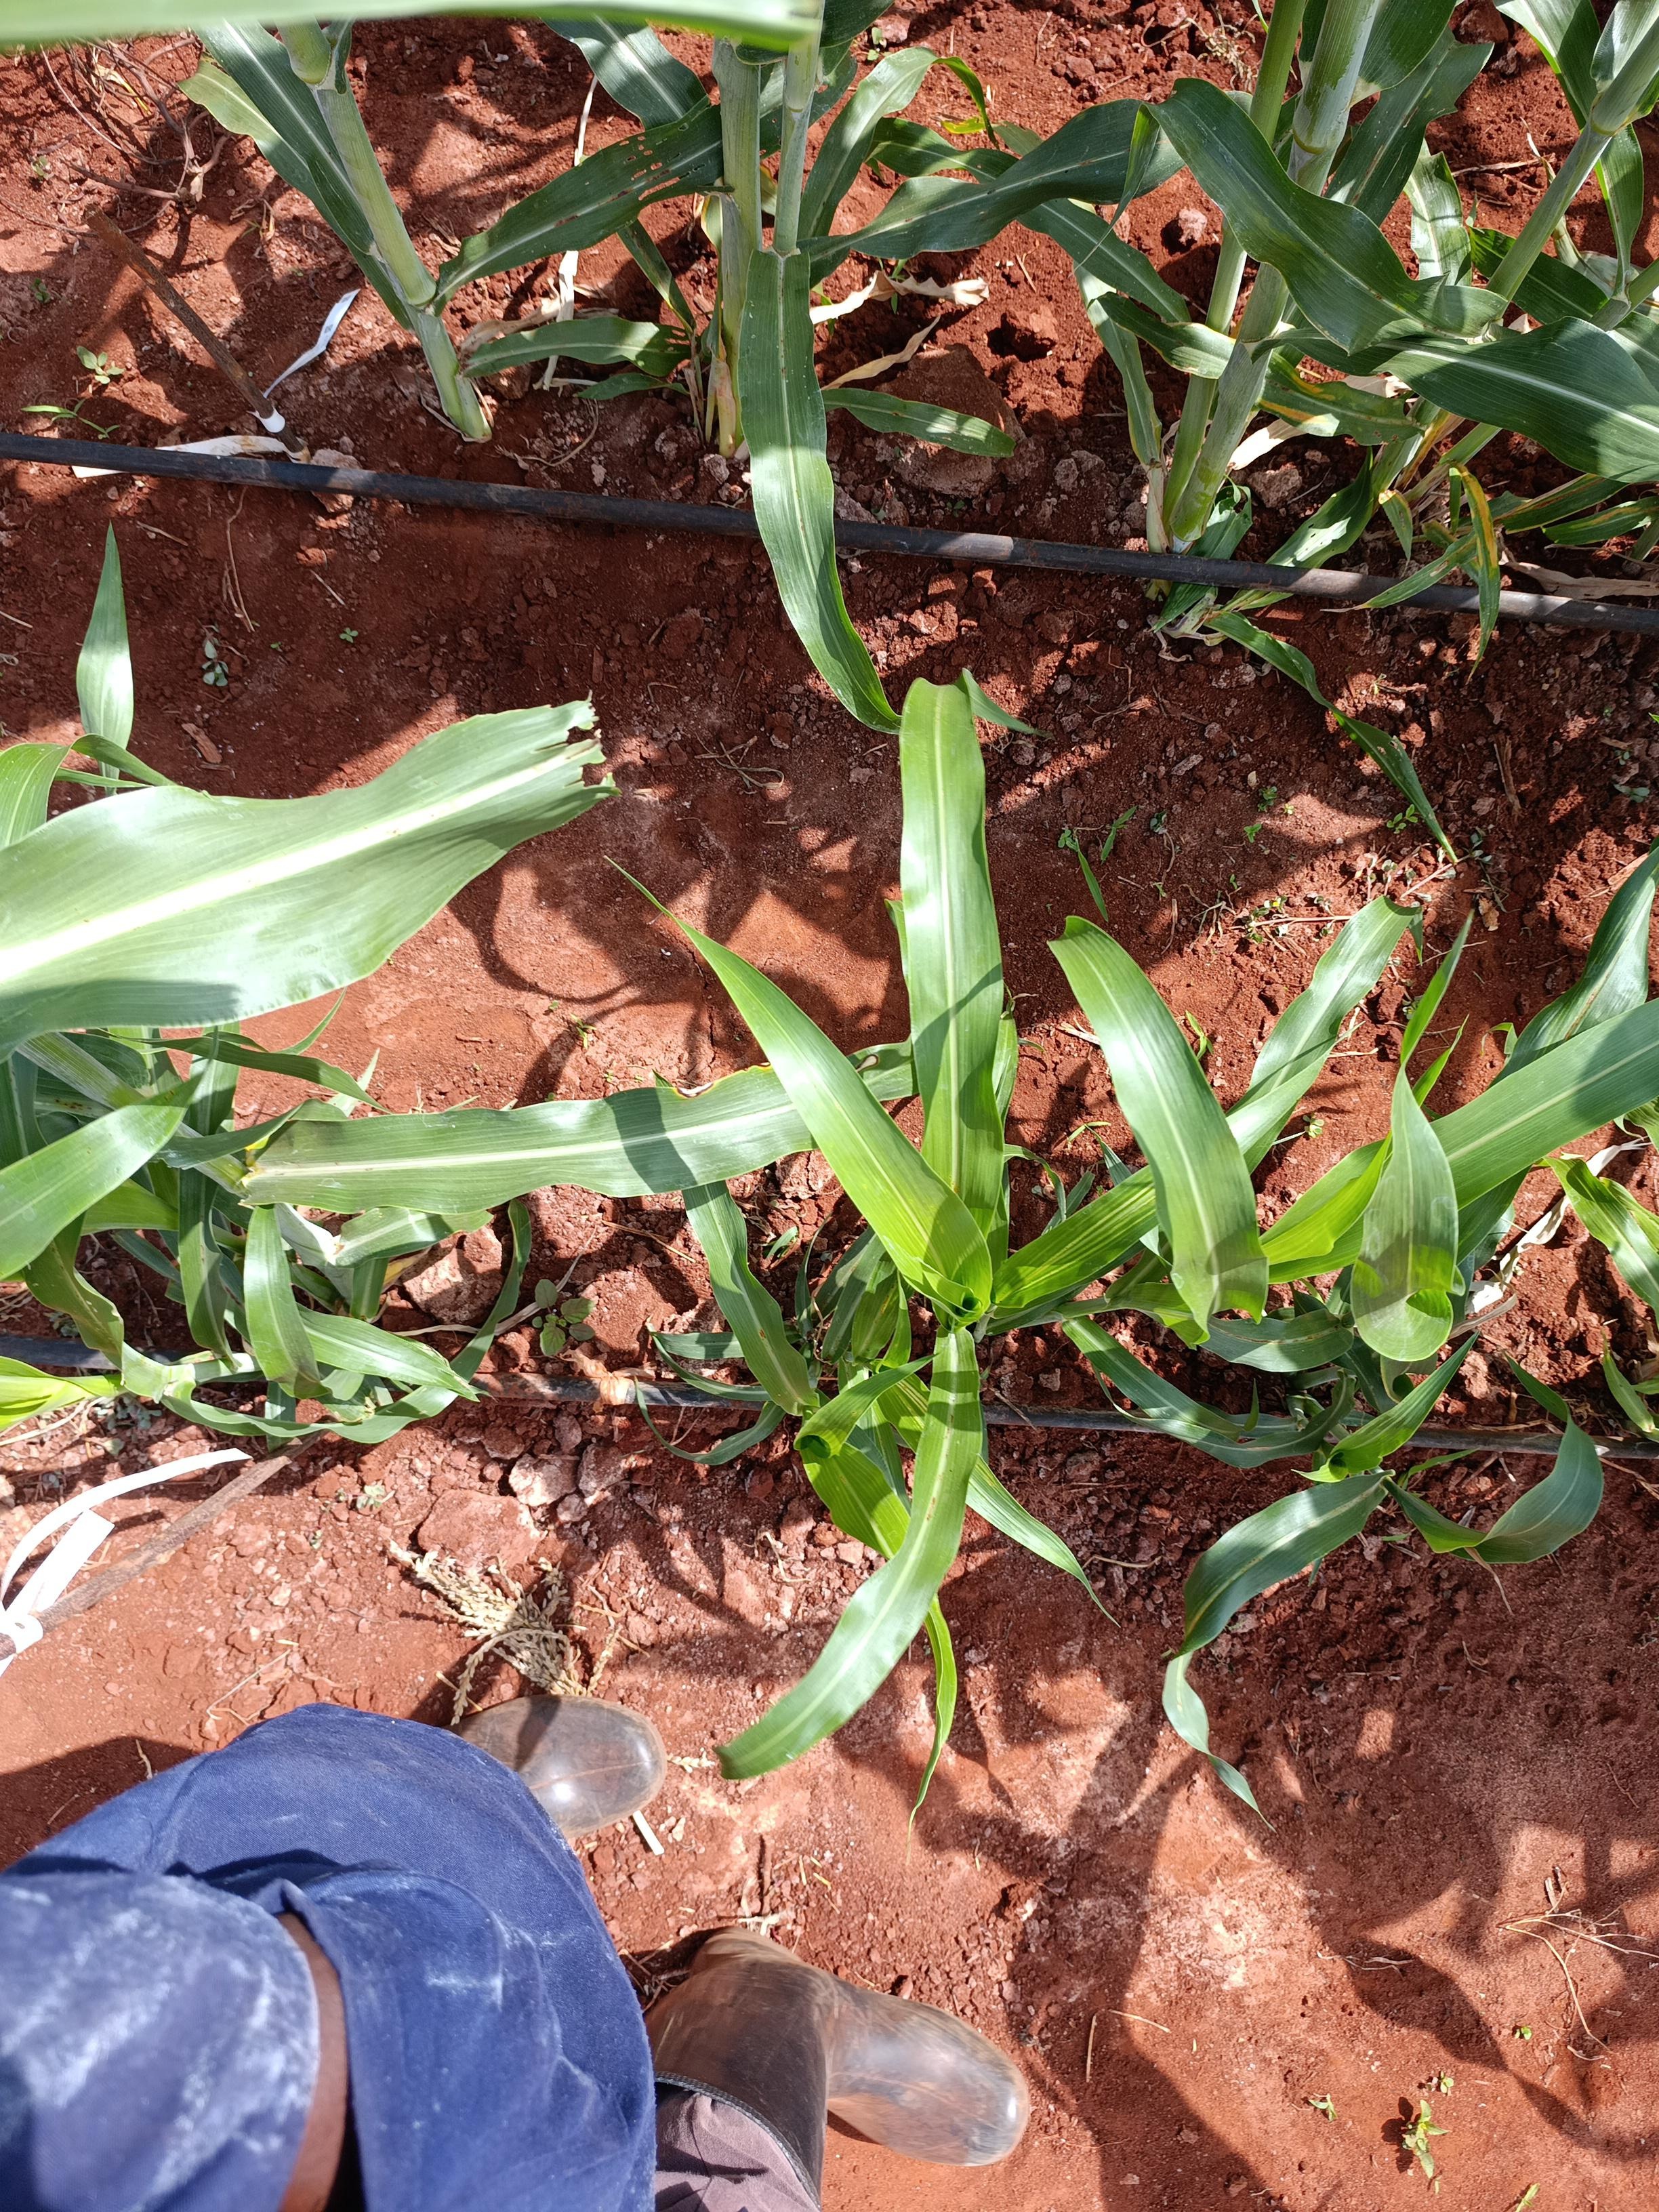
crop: sorghum
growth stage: heading tuber
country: Kenya
